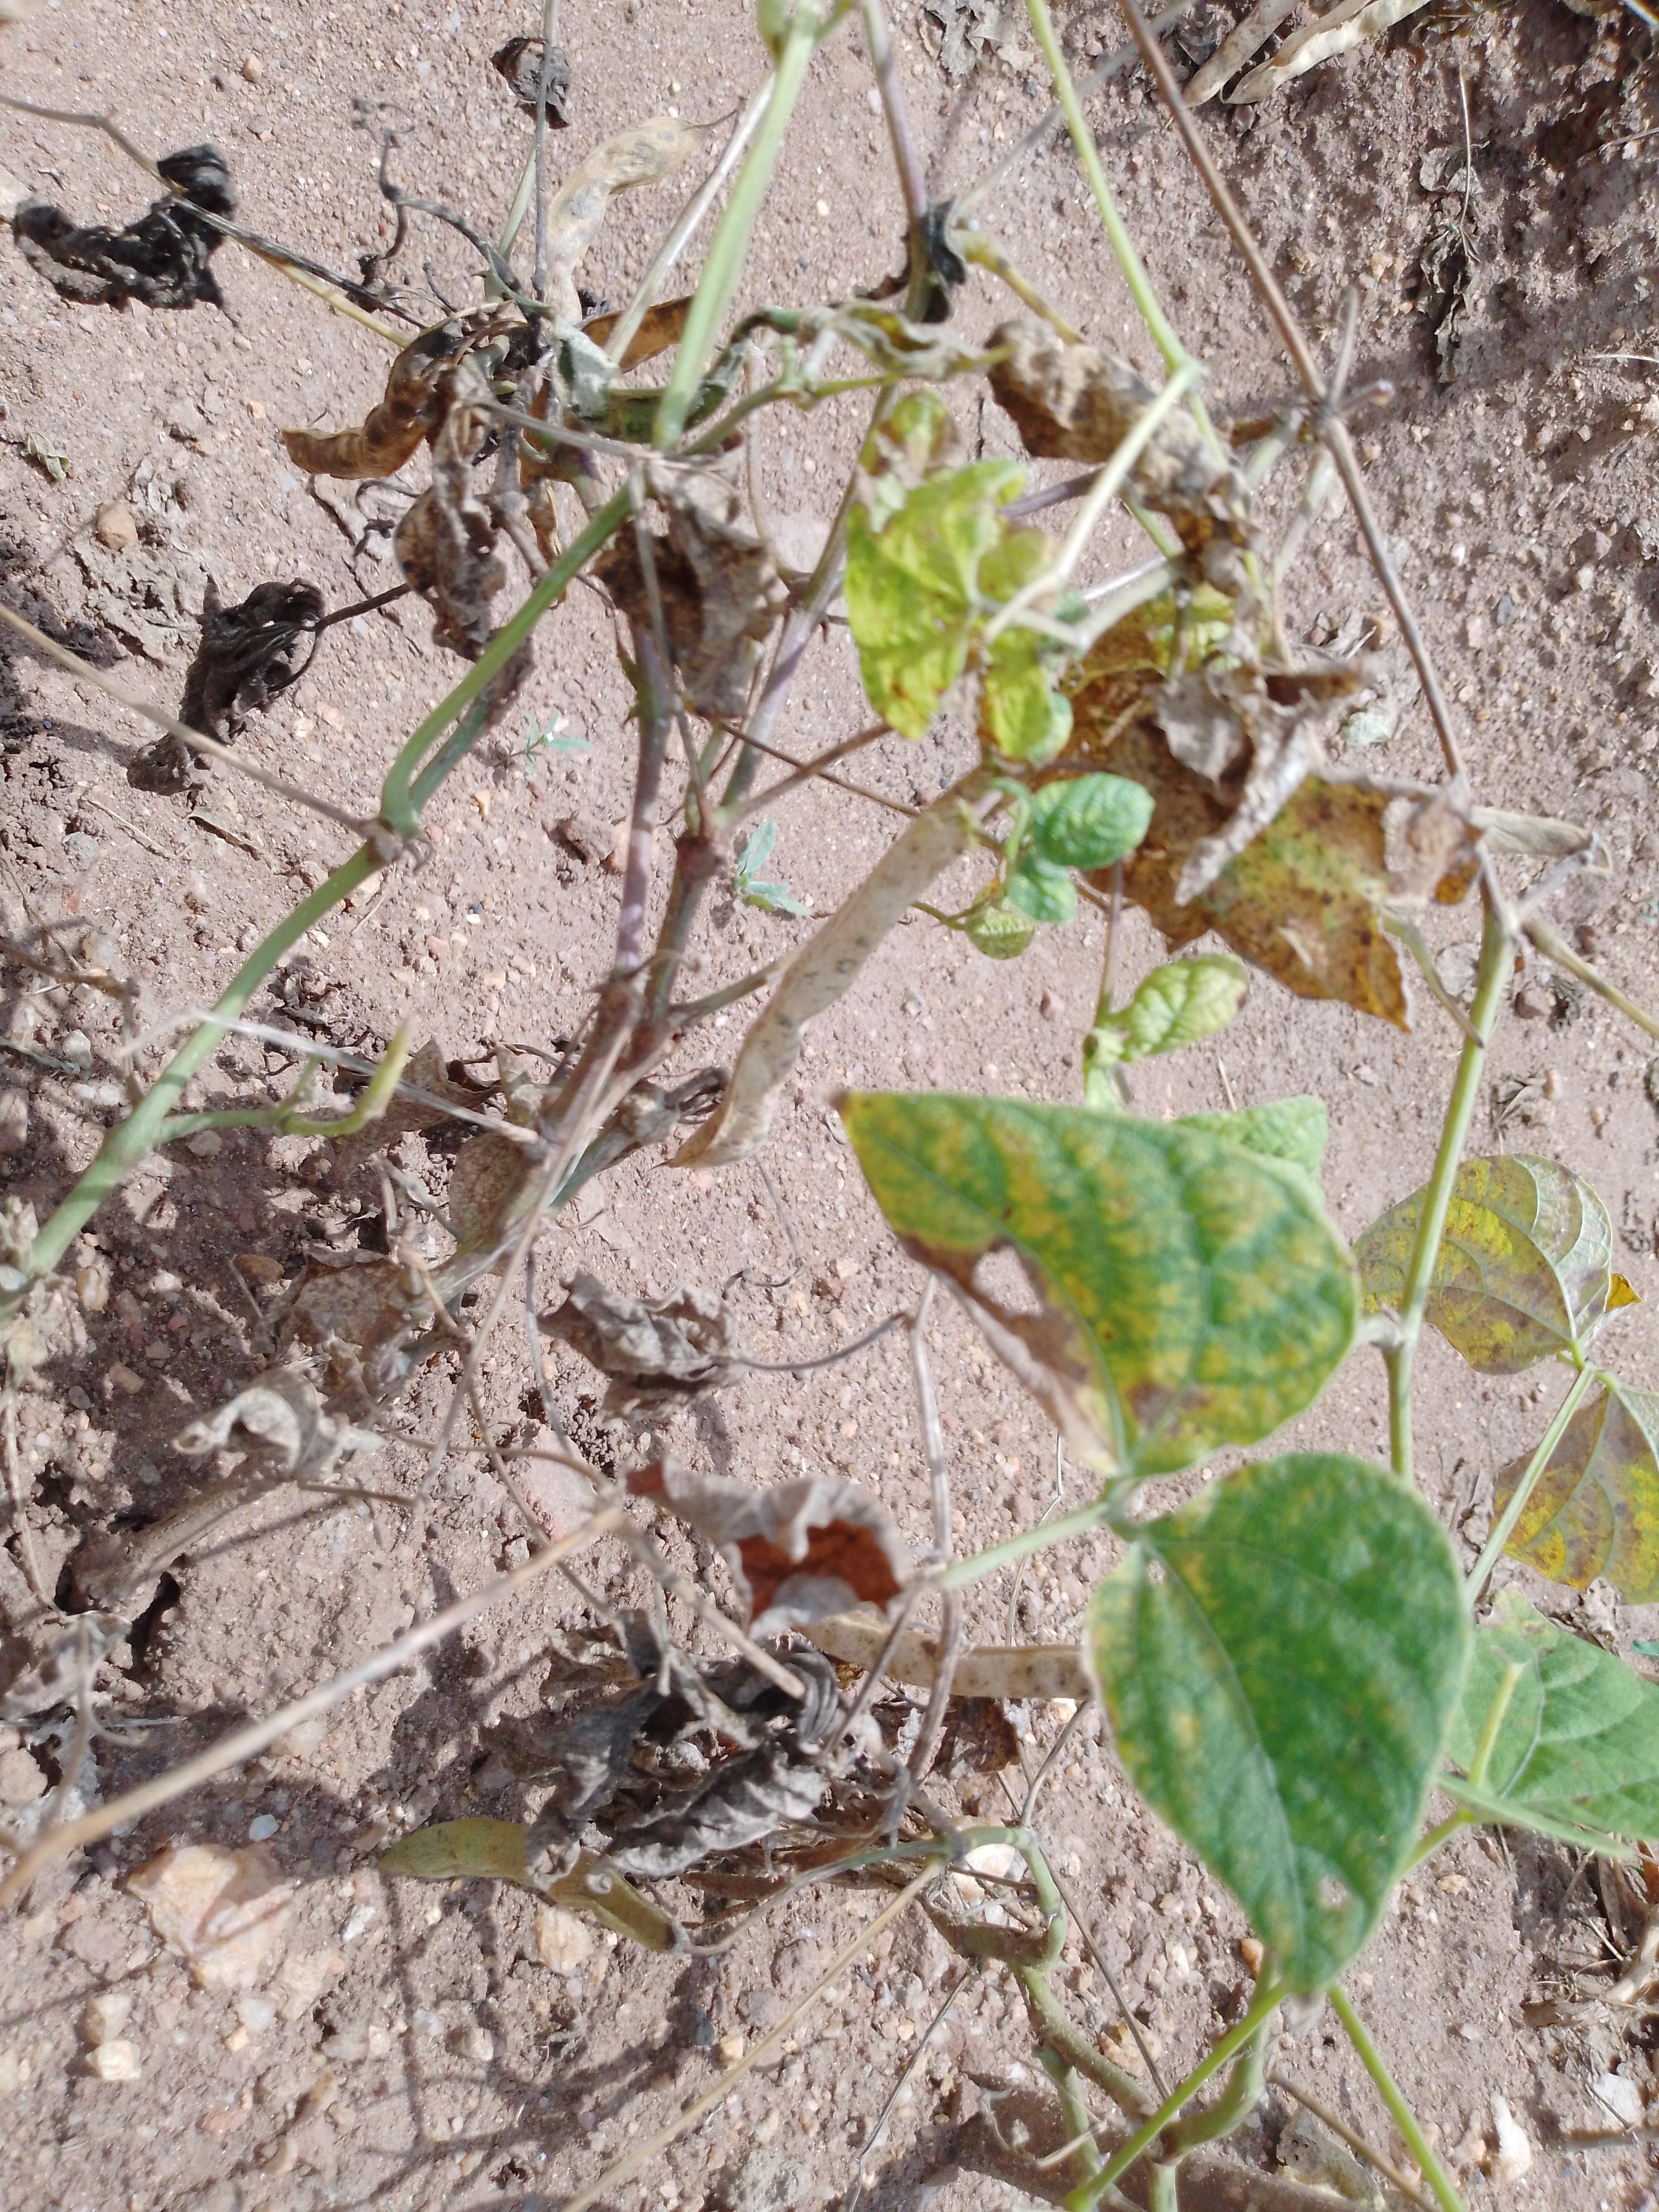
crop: common bean
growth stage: harvest maturity
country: Malawi
